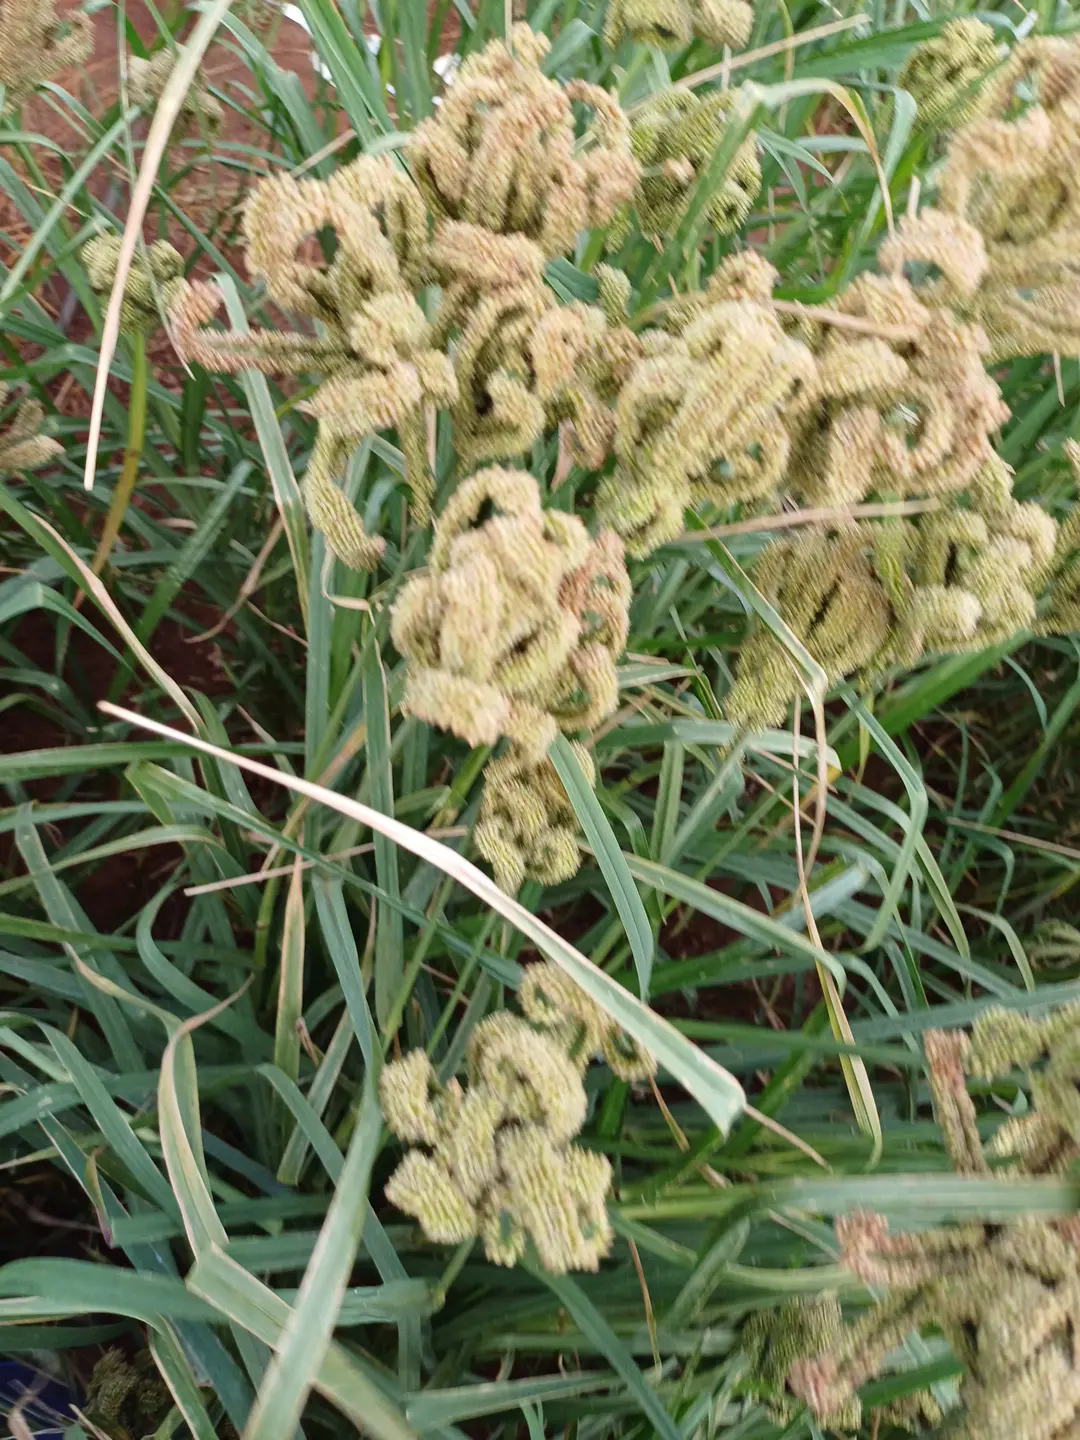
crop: finger millet
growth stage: filling grain
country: Kenya
